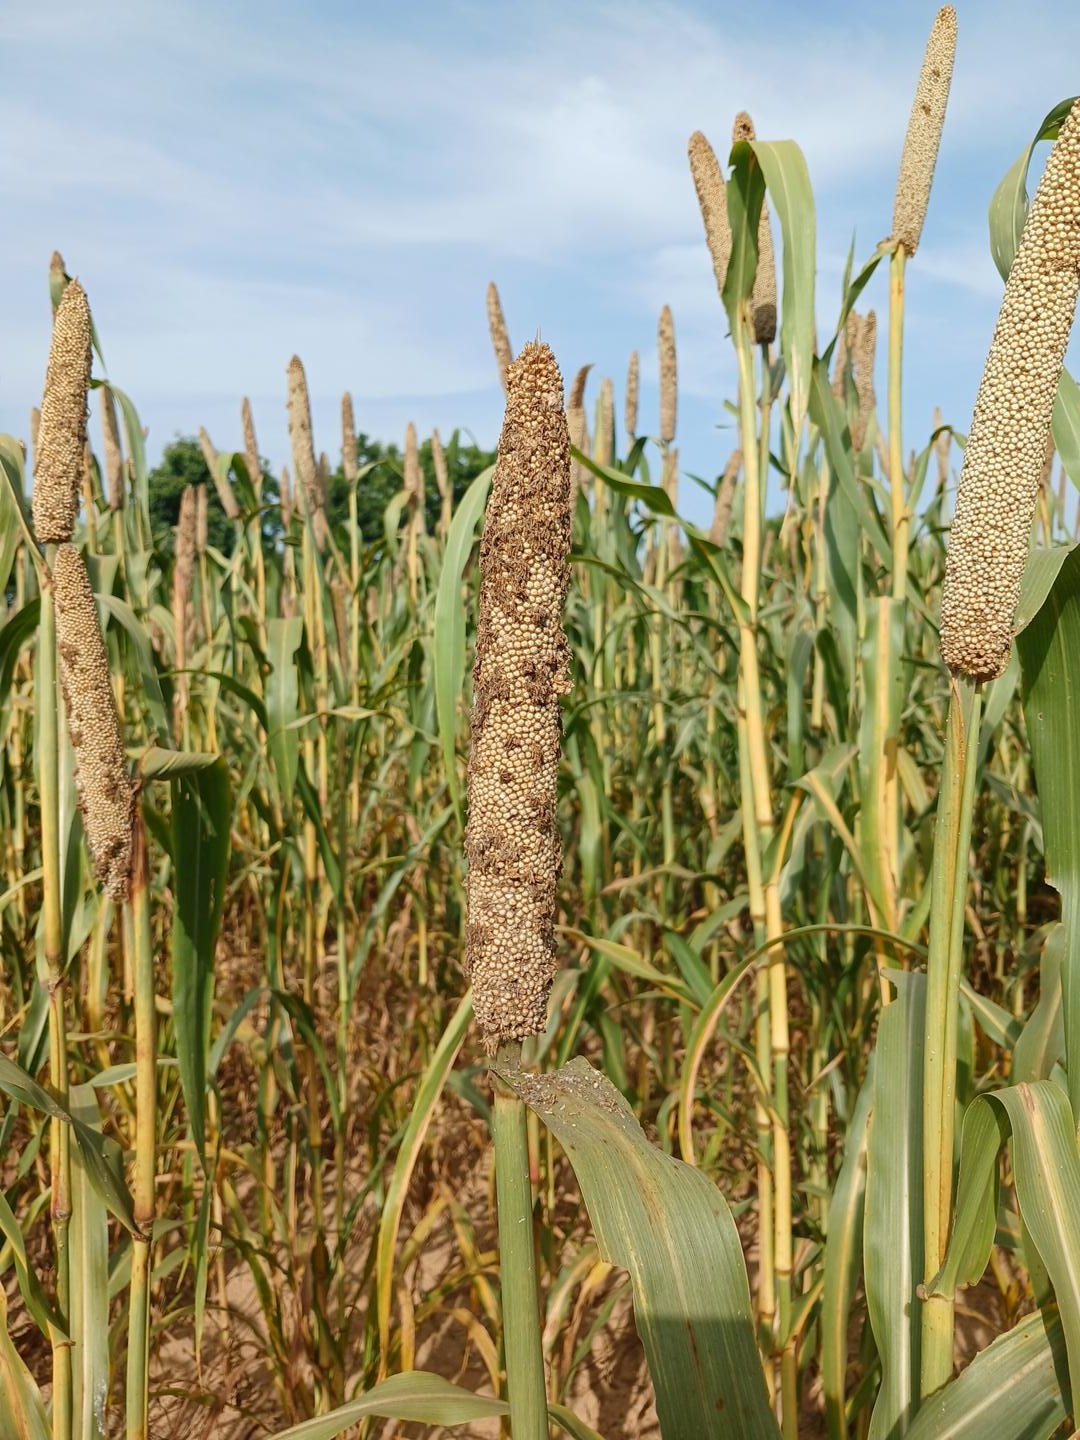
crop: pearl millet
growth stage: maturity
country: Senegal
